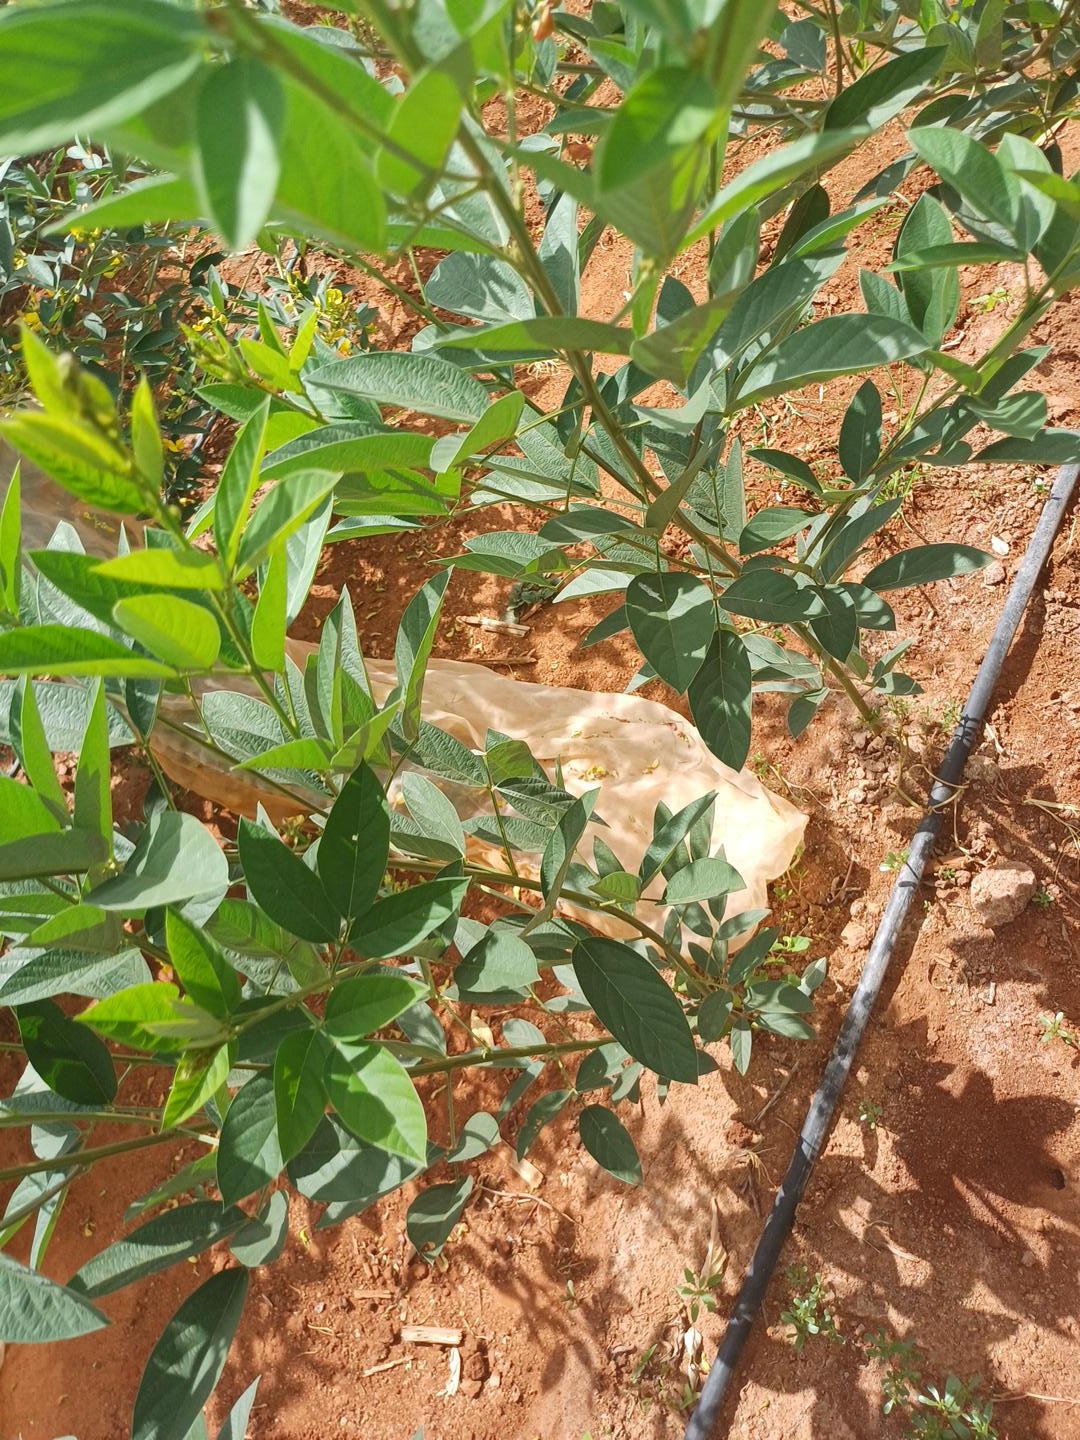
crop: pigeonpea
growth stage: vegetative
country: Kenya
